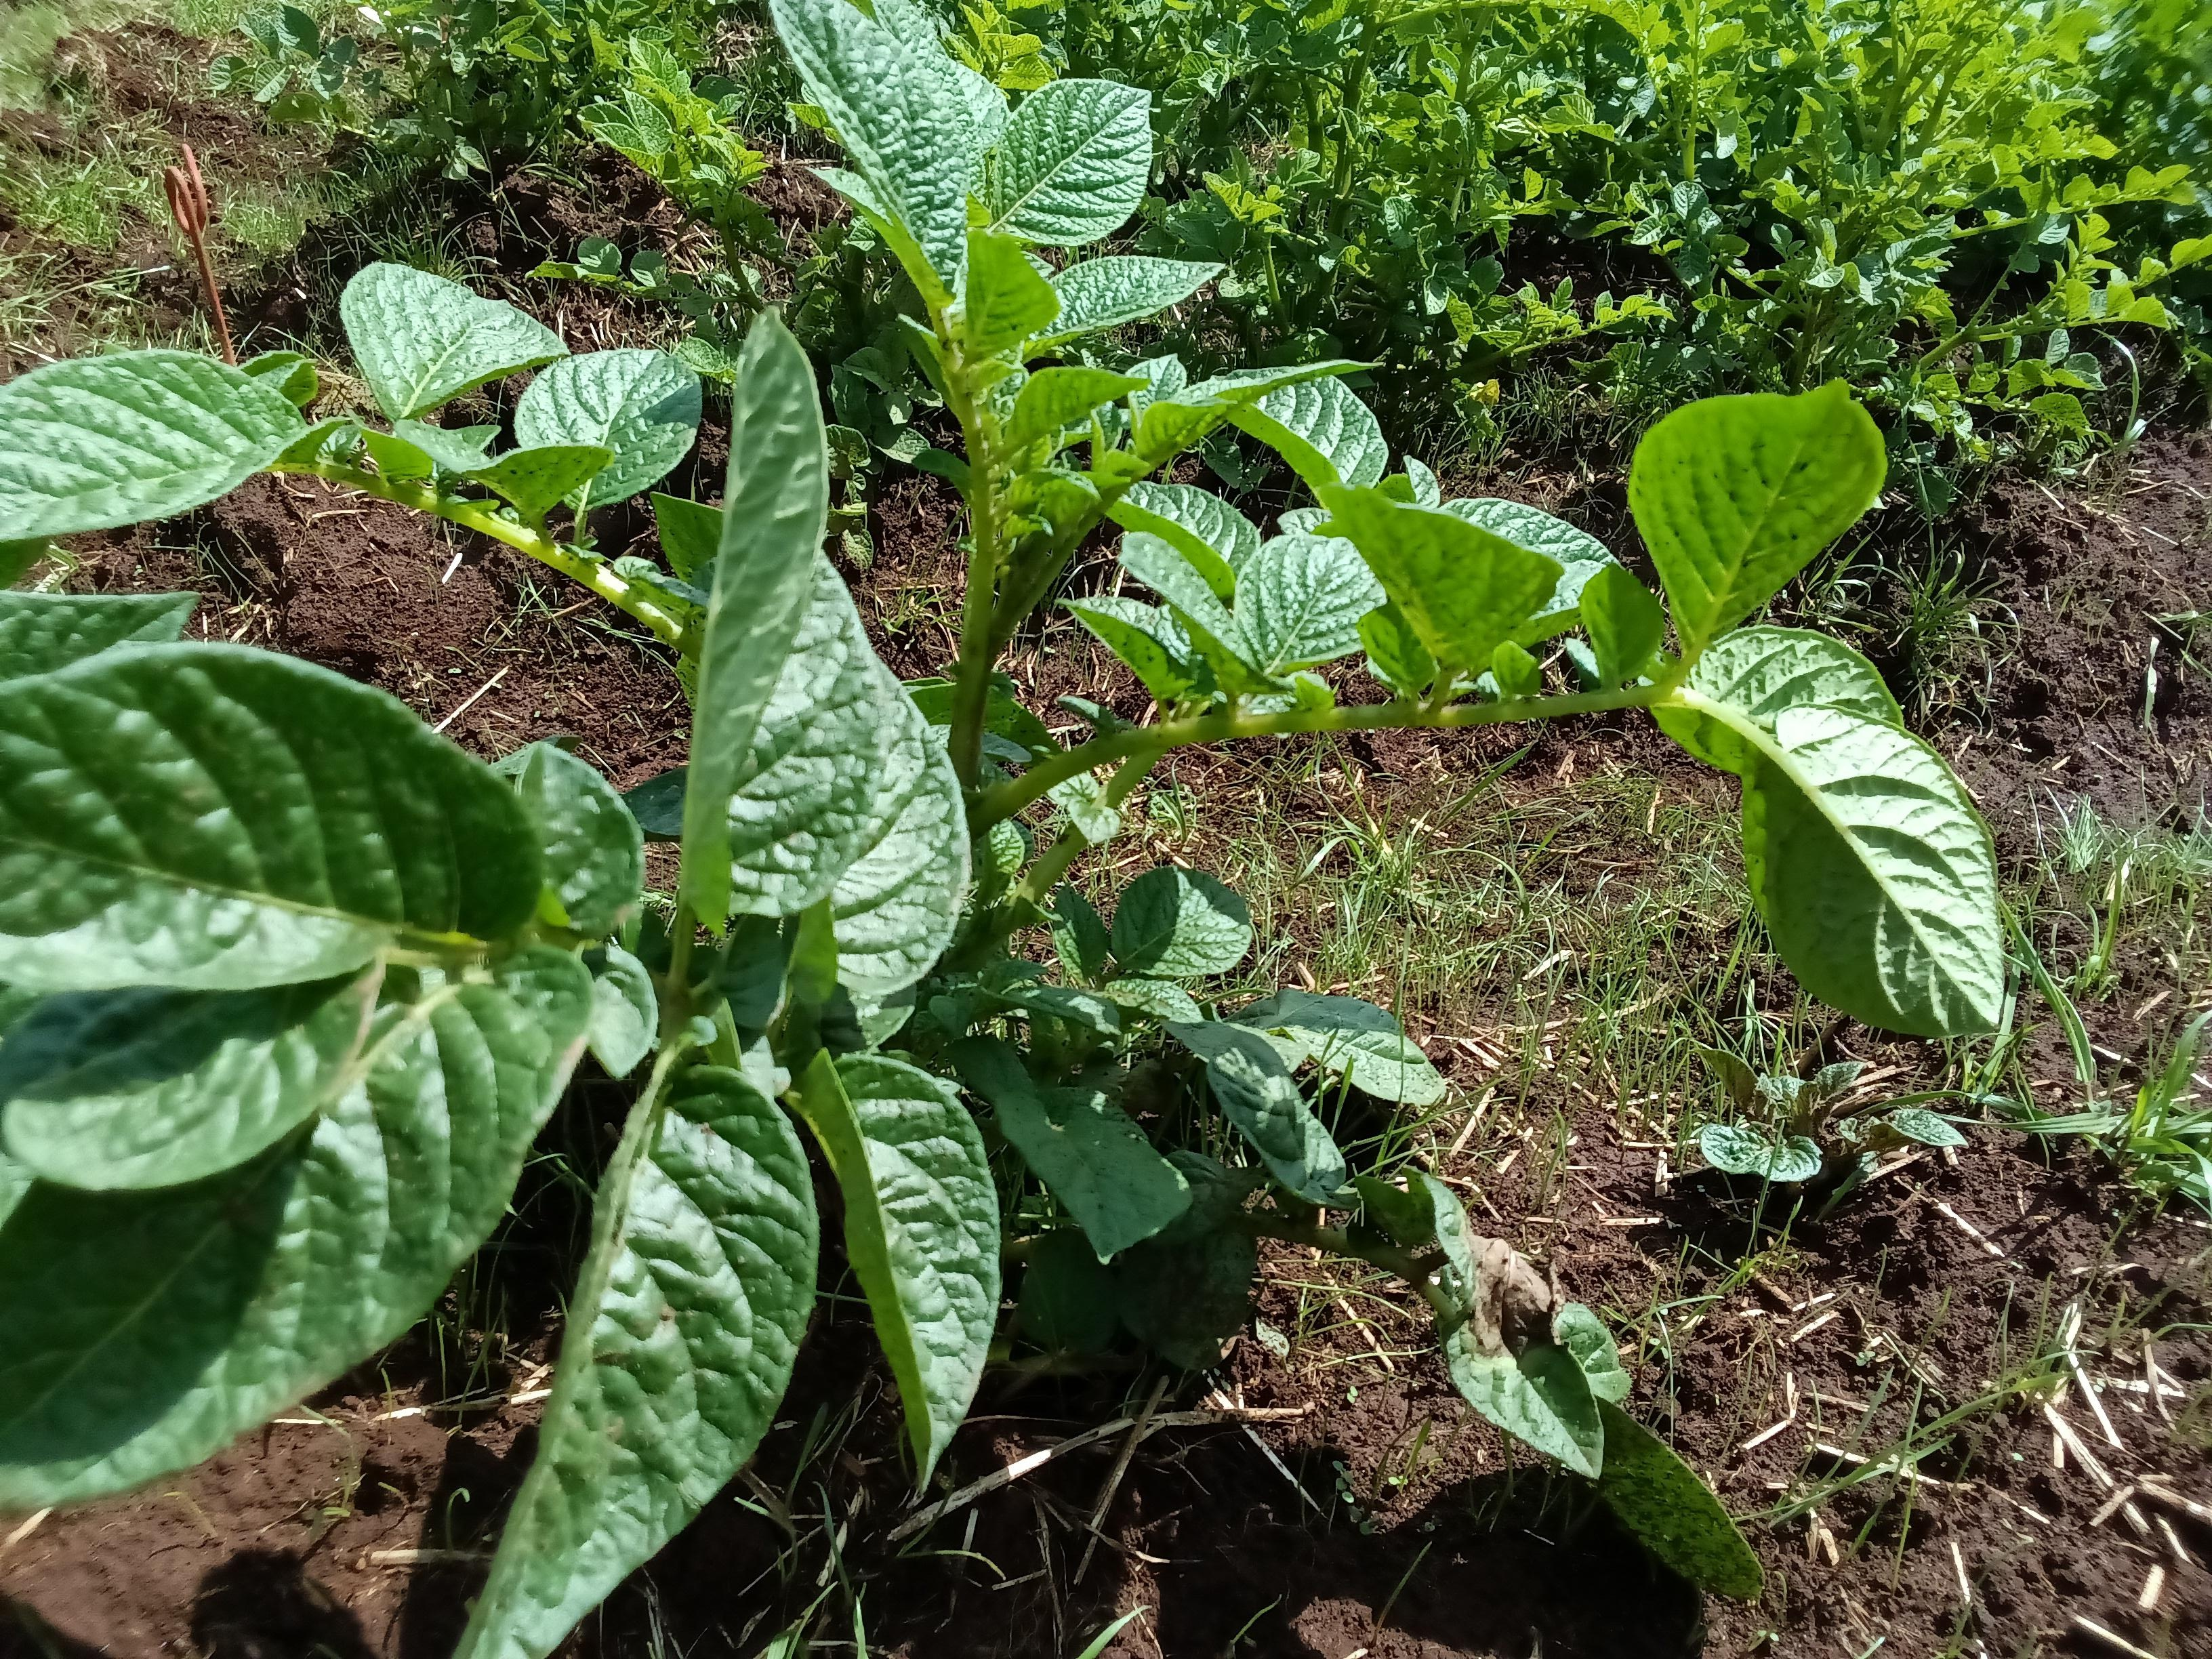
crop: potato
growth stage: vegetative
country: Kenya
